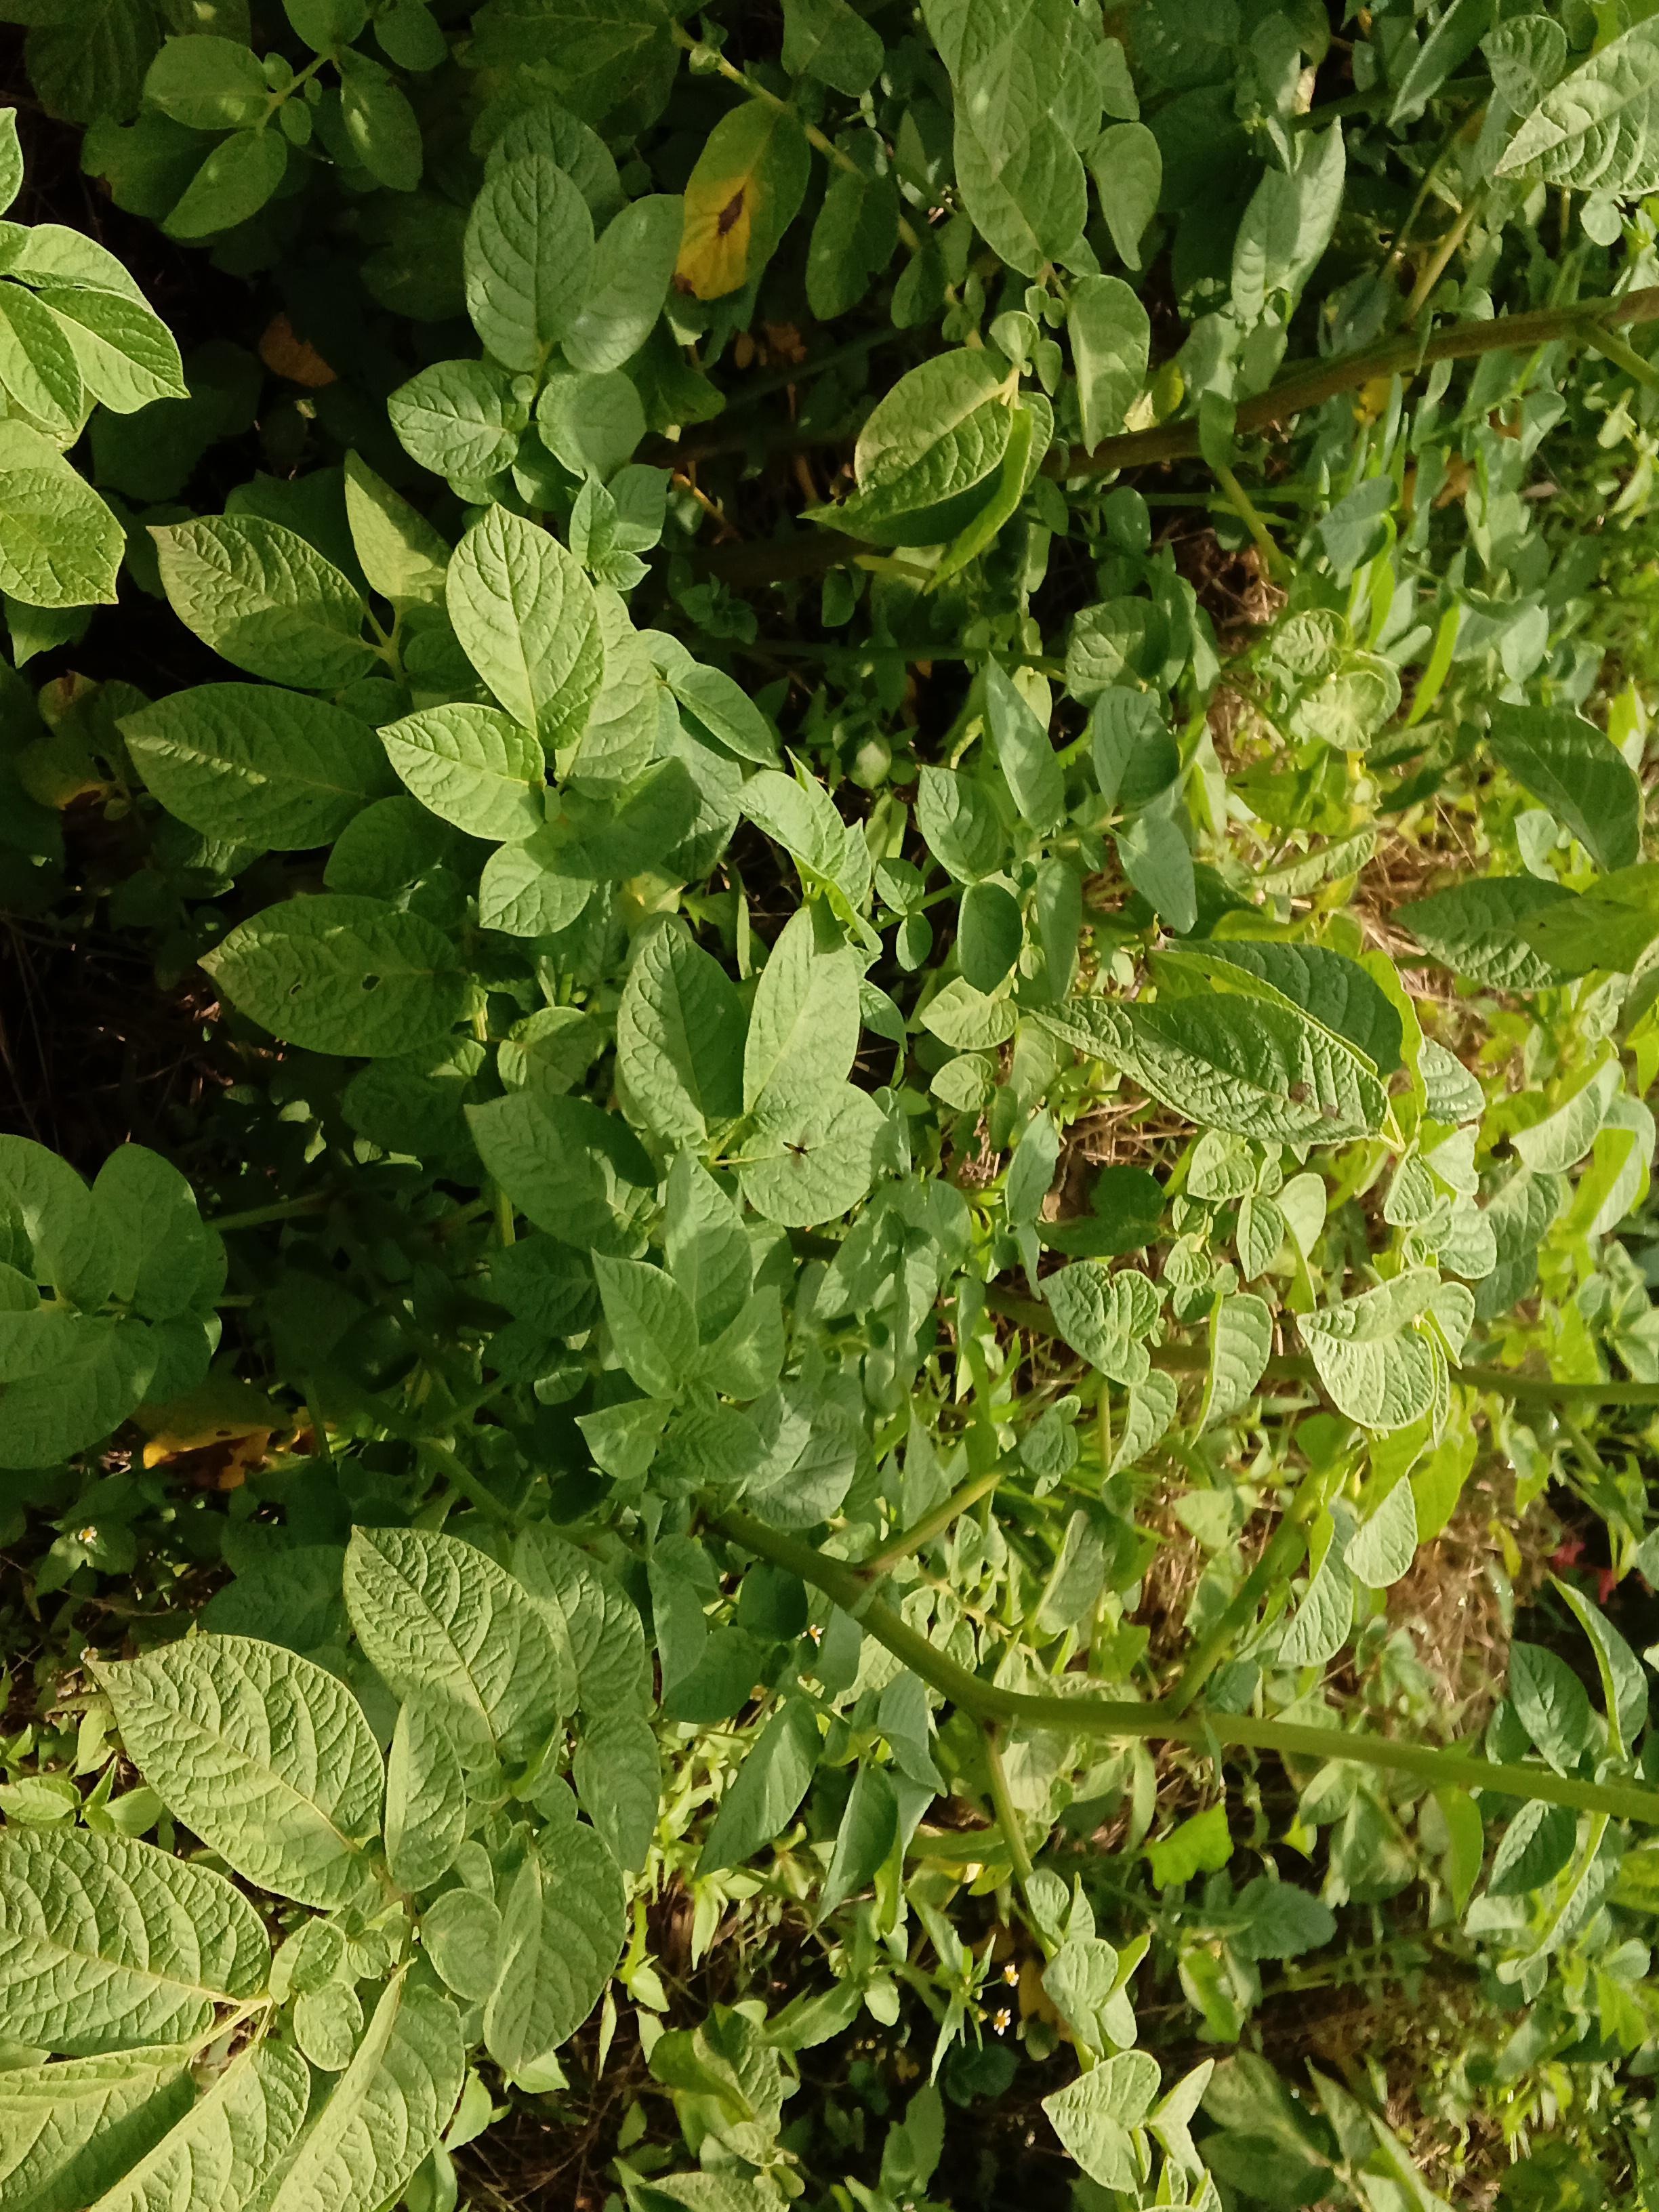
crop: potato
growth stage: flowering
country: Kenya
